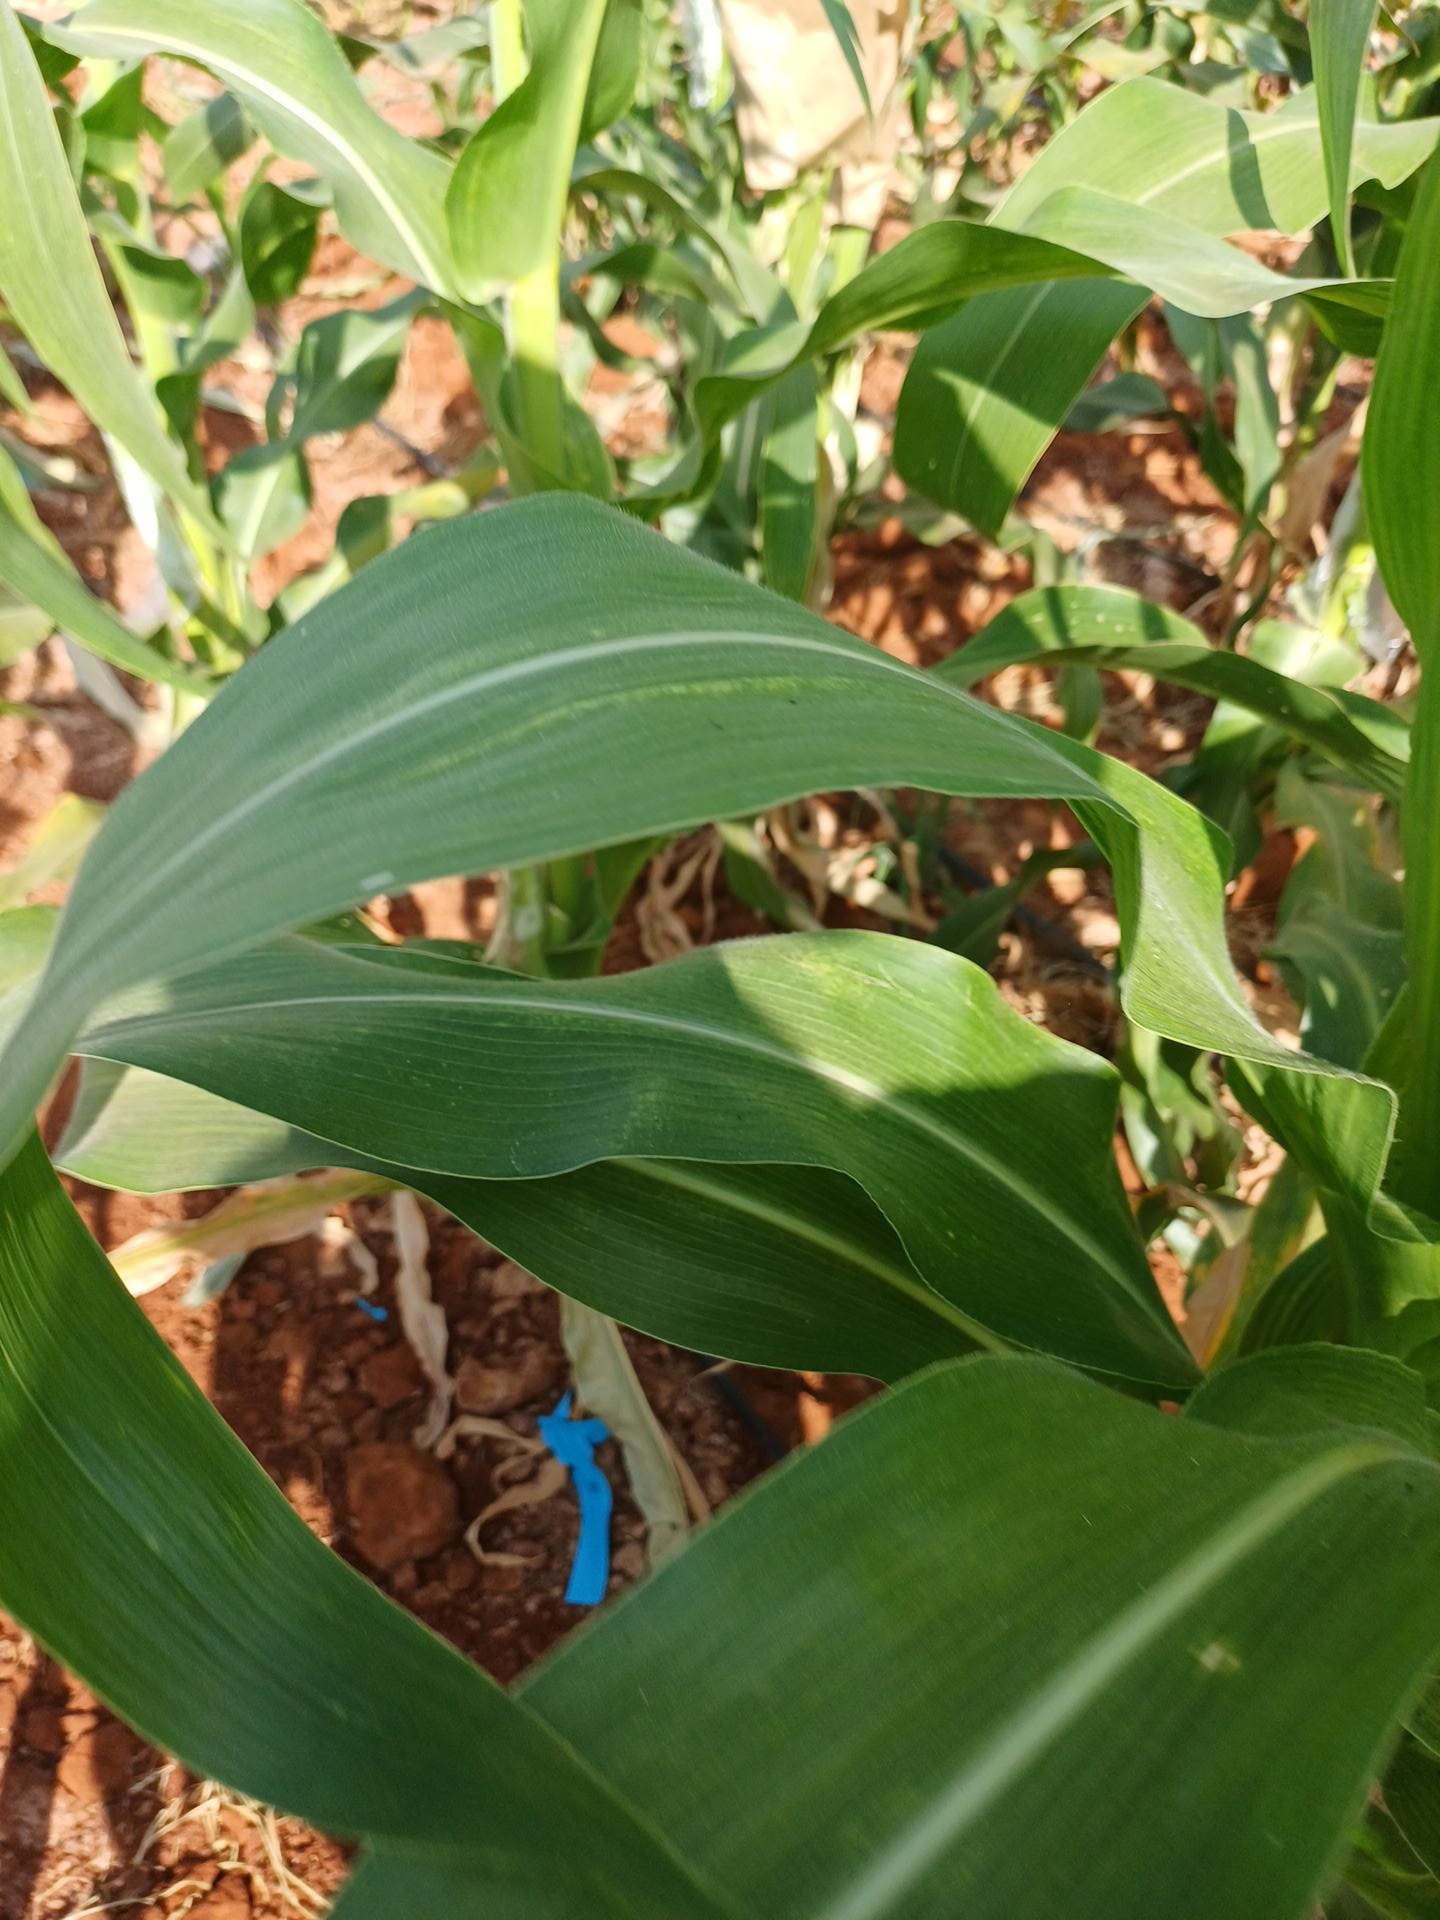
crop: maize
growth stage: flowering
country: Kenya
